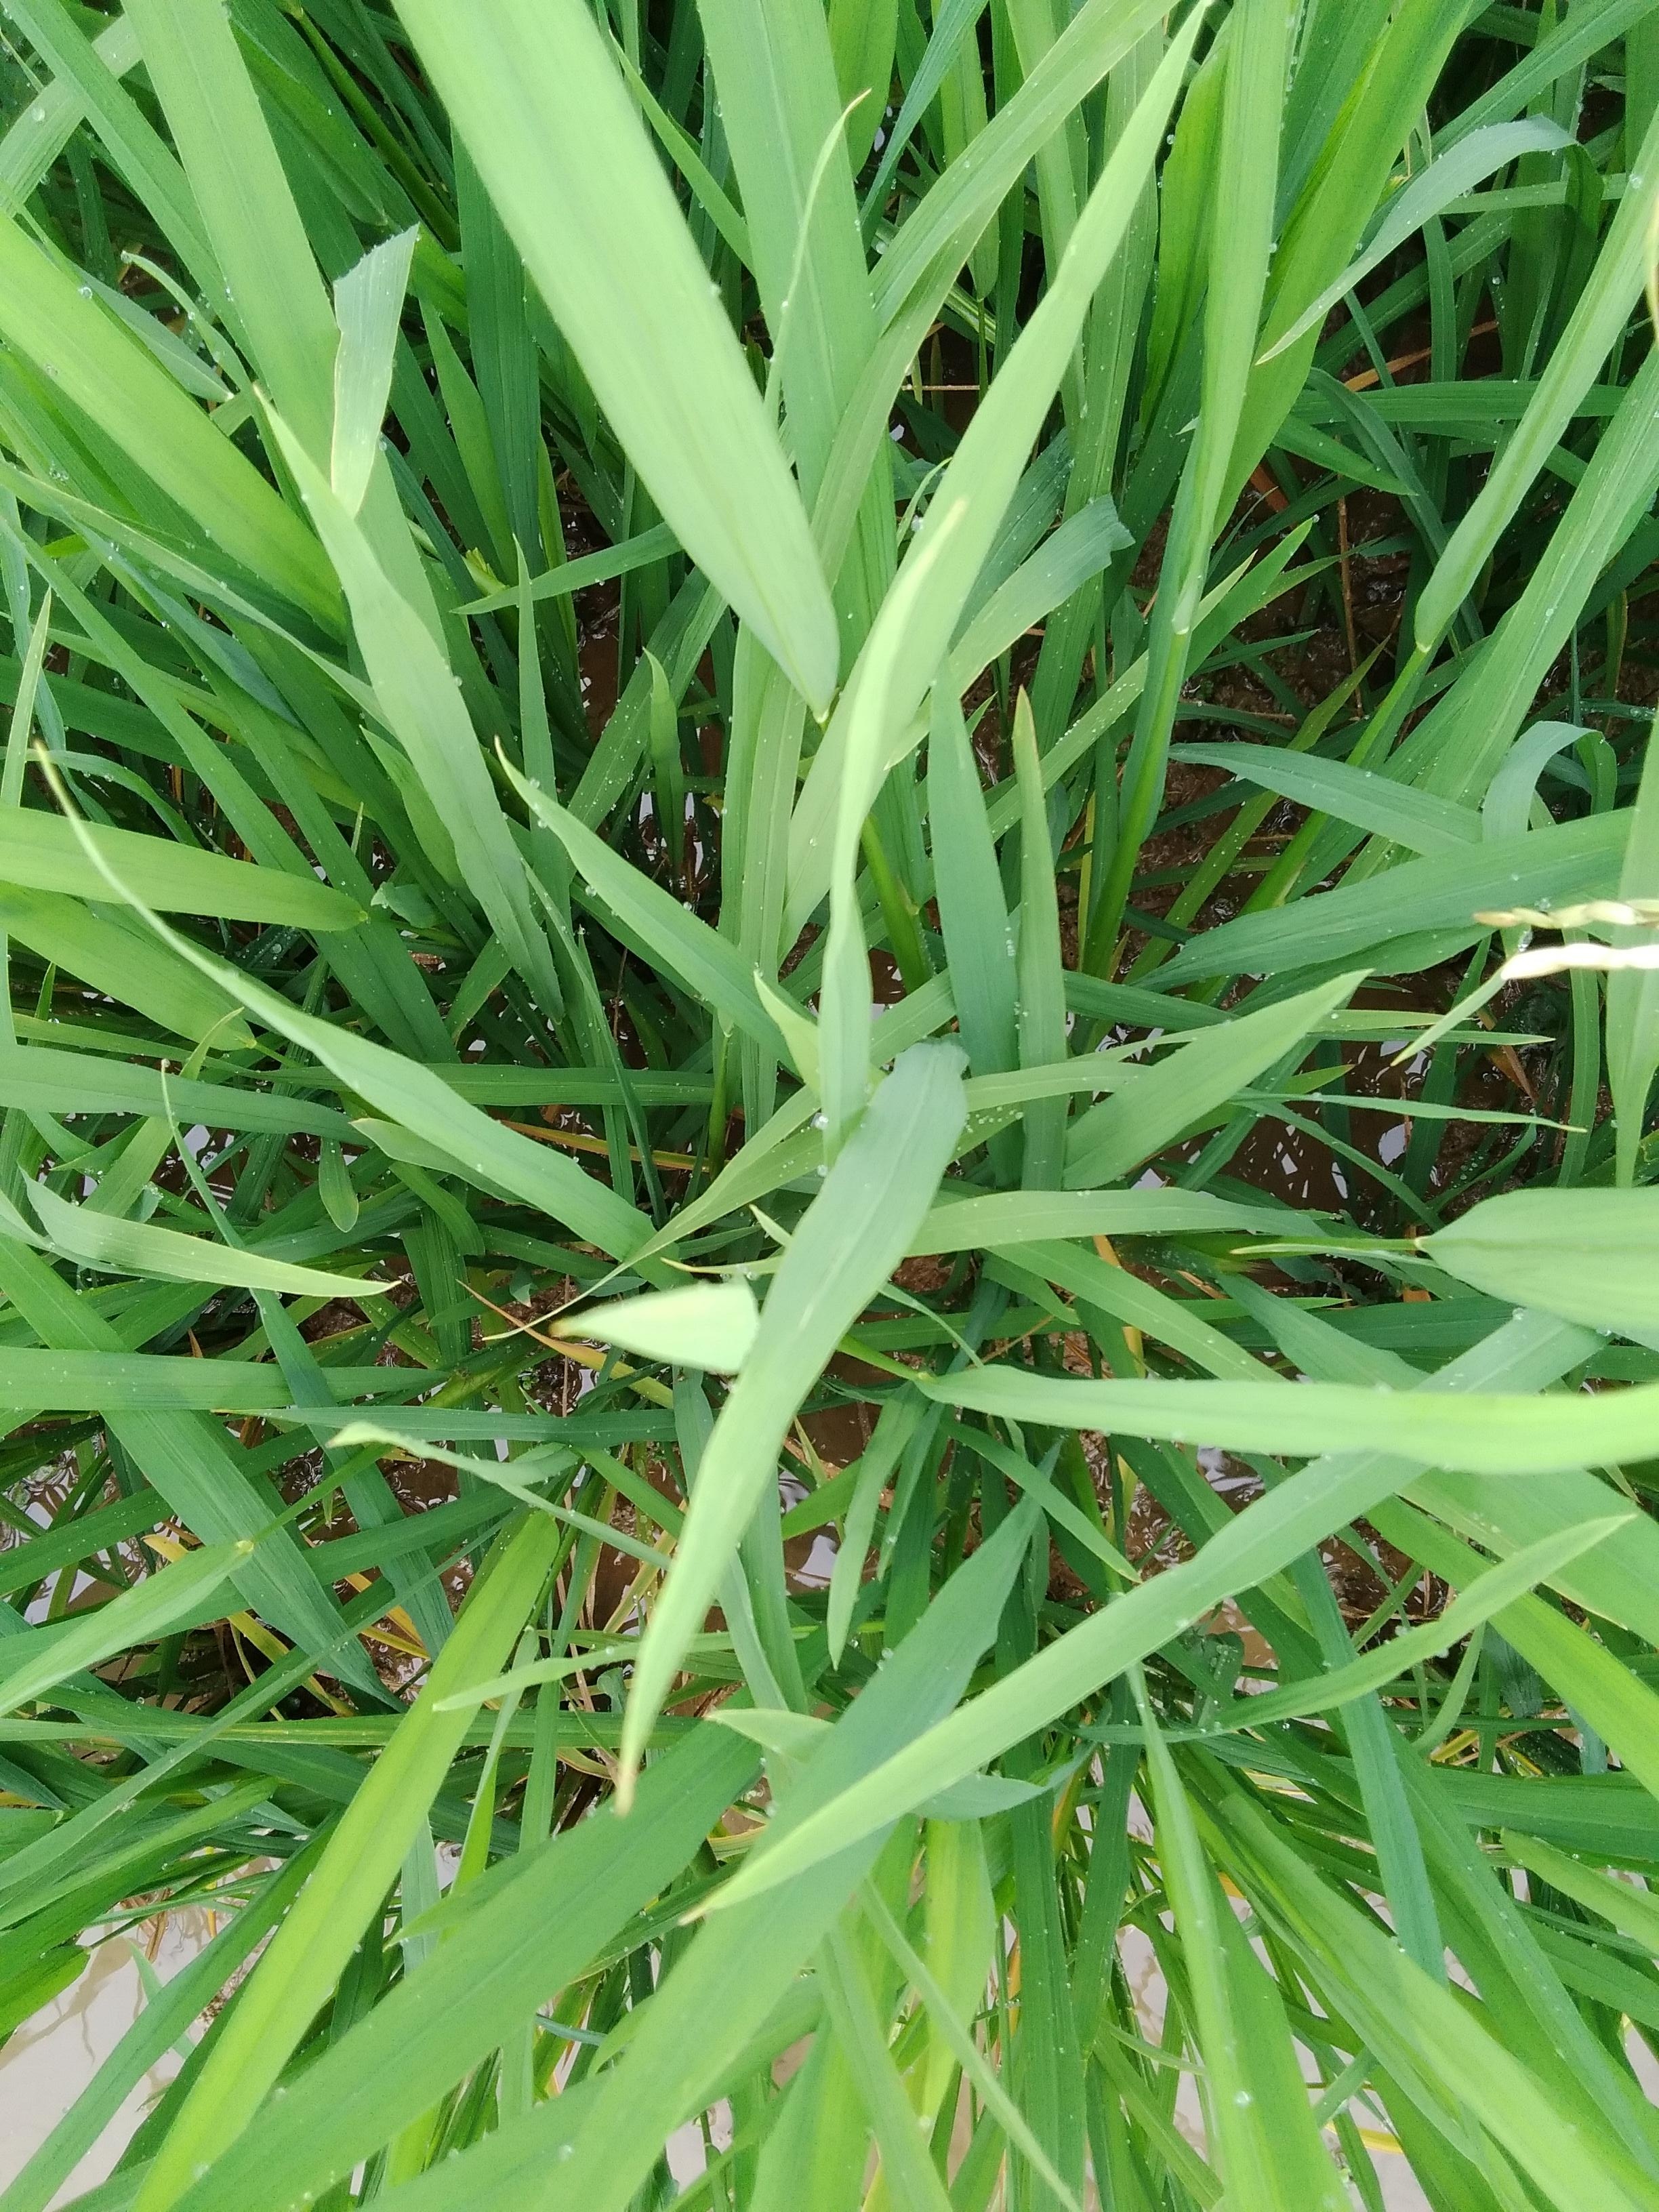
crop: rice
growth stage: booting
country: Nigeria
